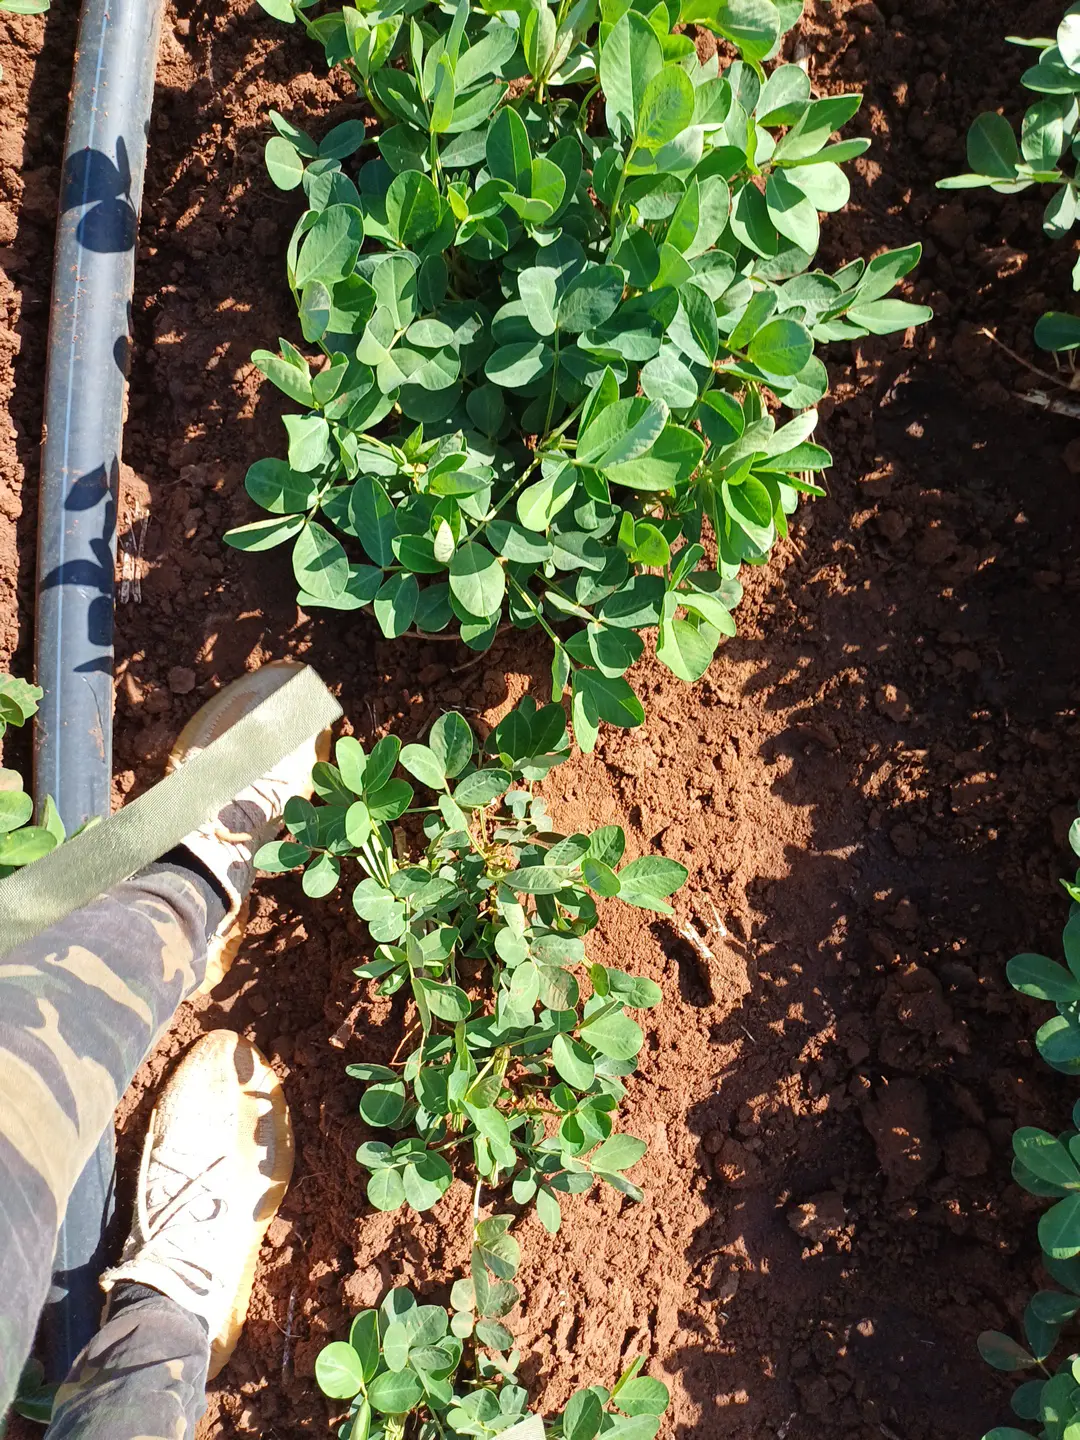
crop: groundnut
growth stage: flowering
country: Kenya
